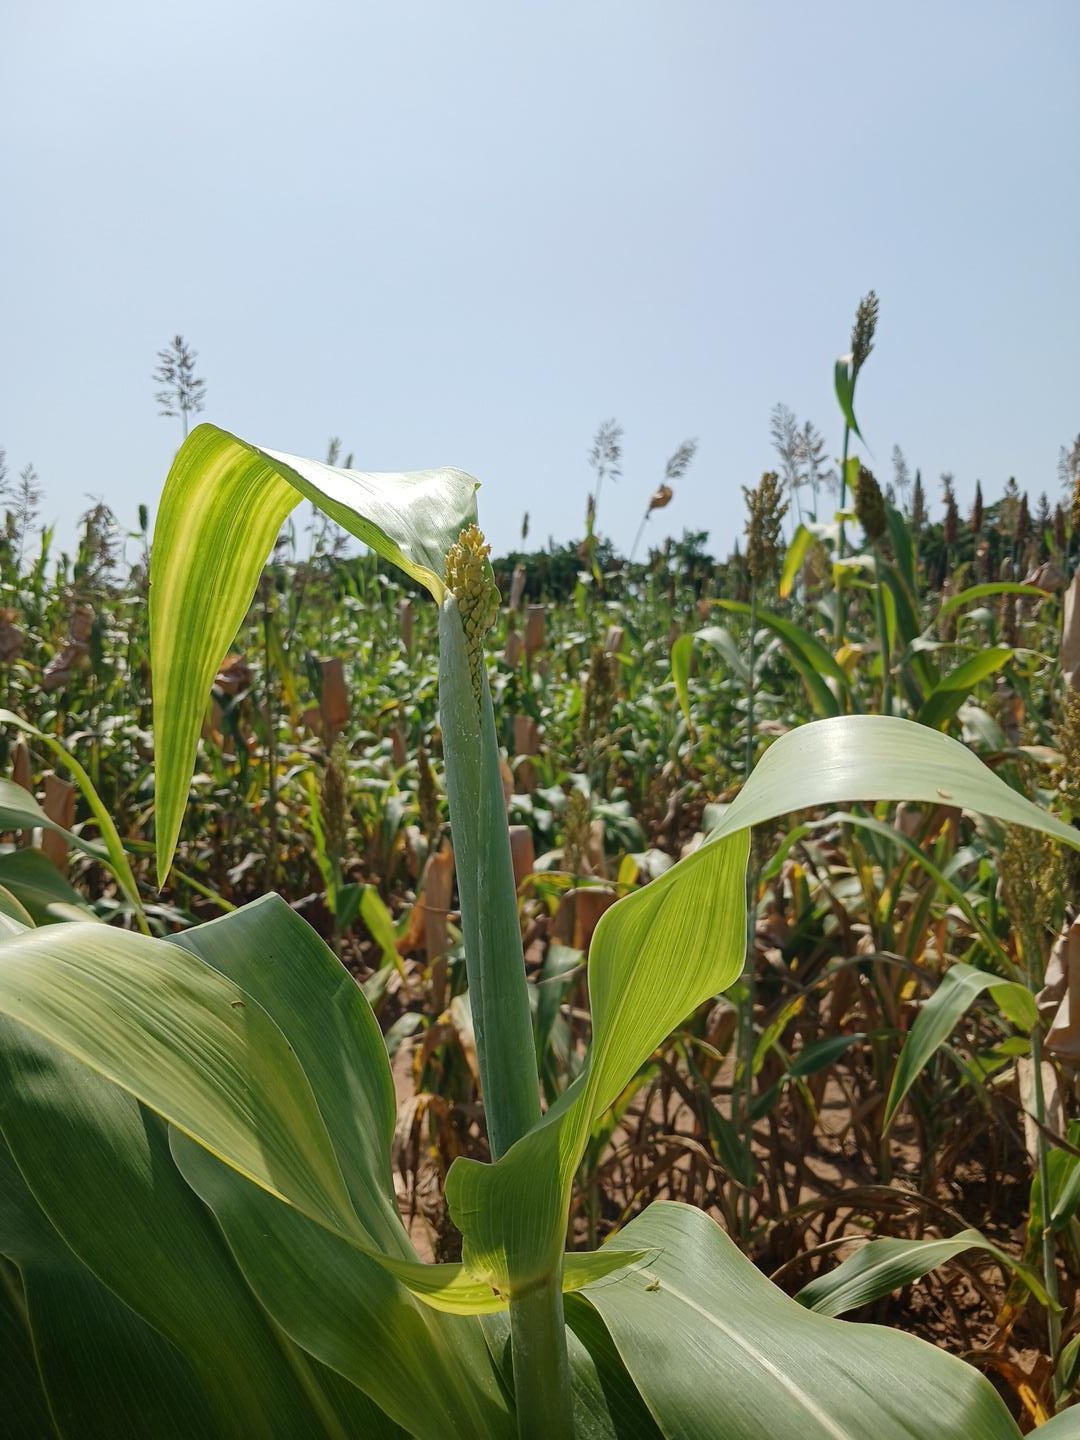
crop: sorghum
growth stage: flowering
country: Senegal
